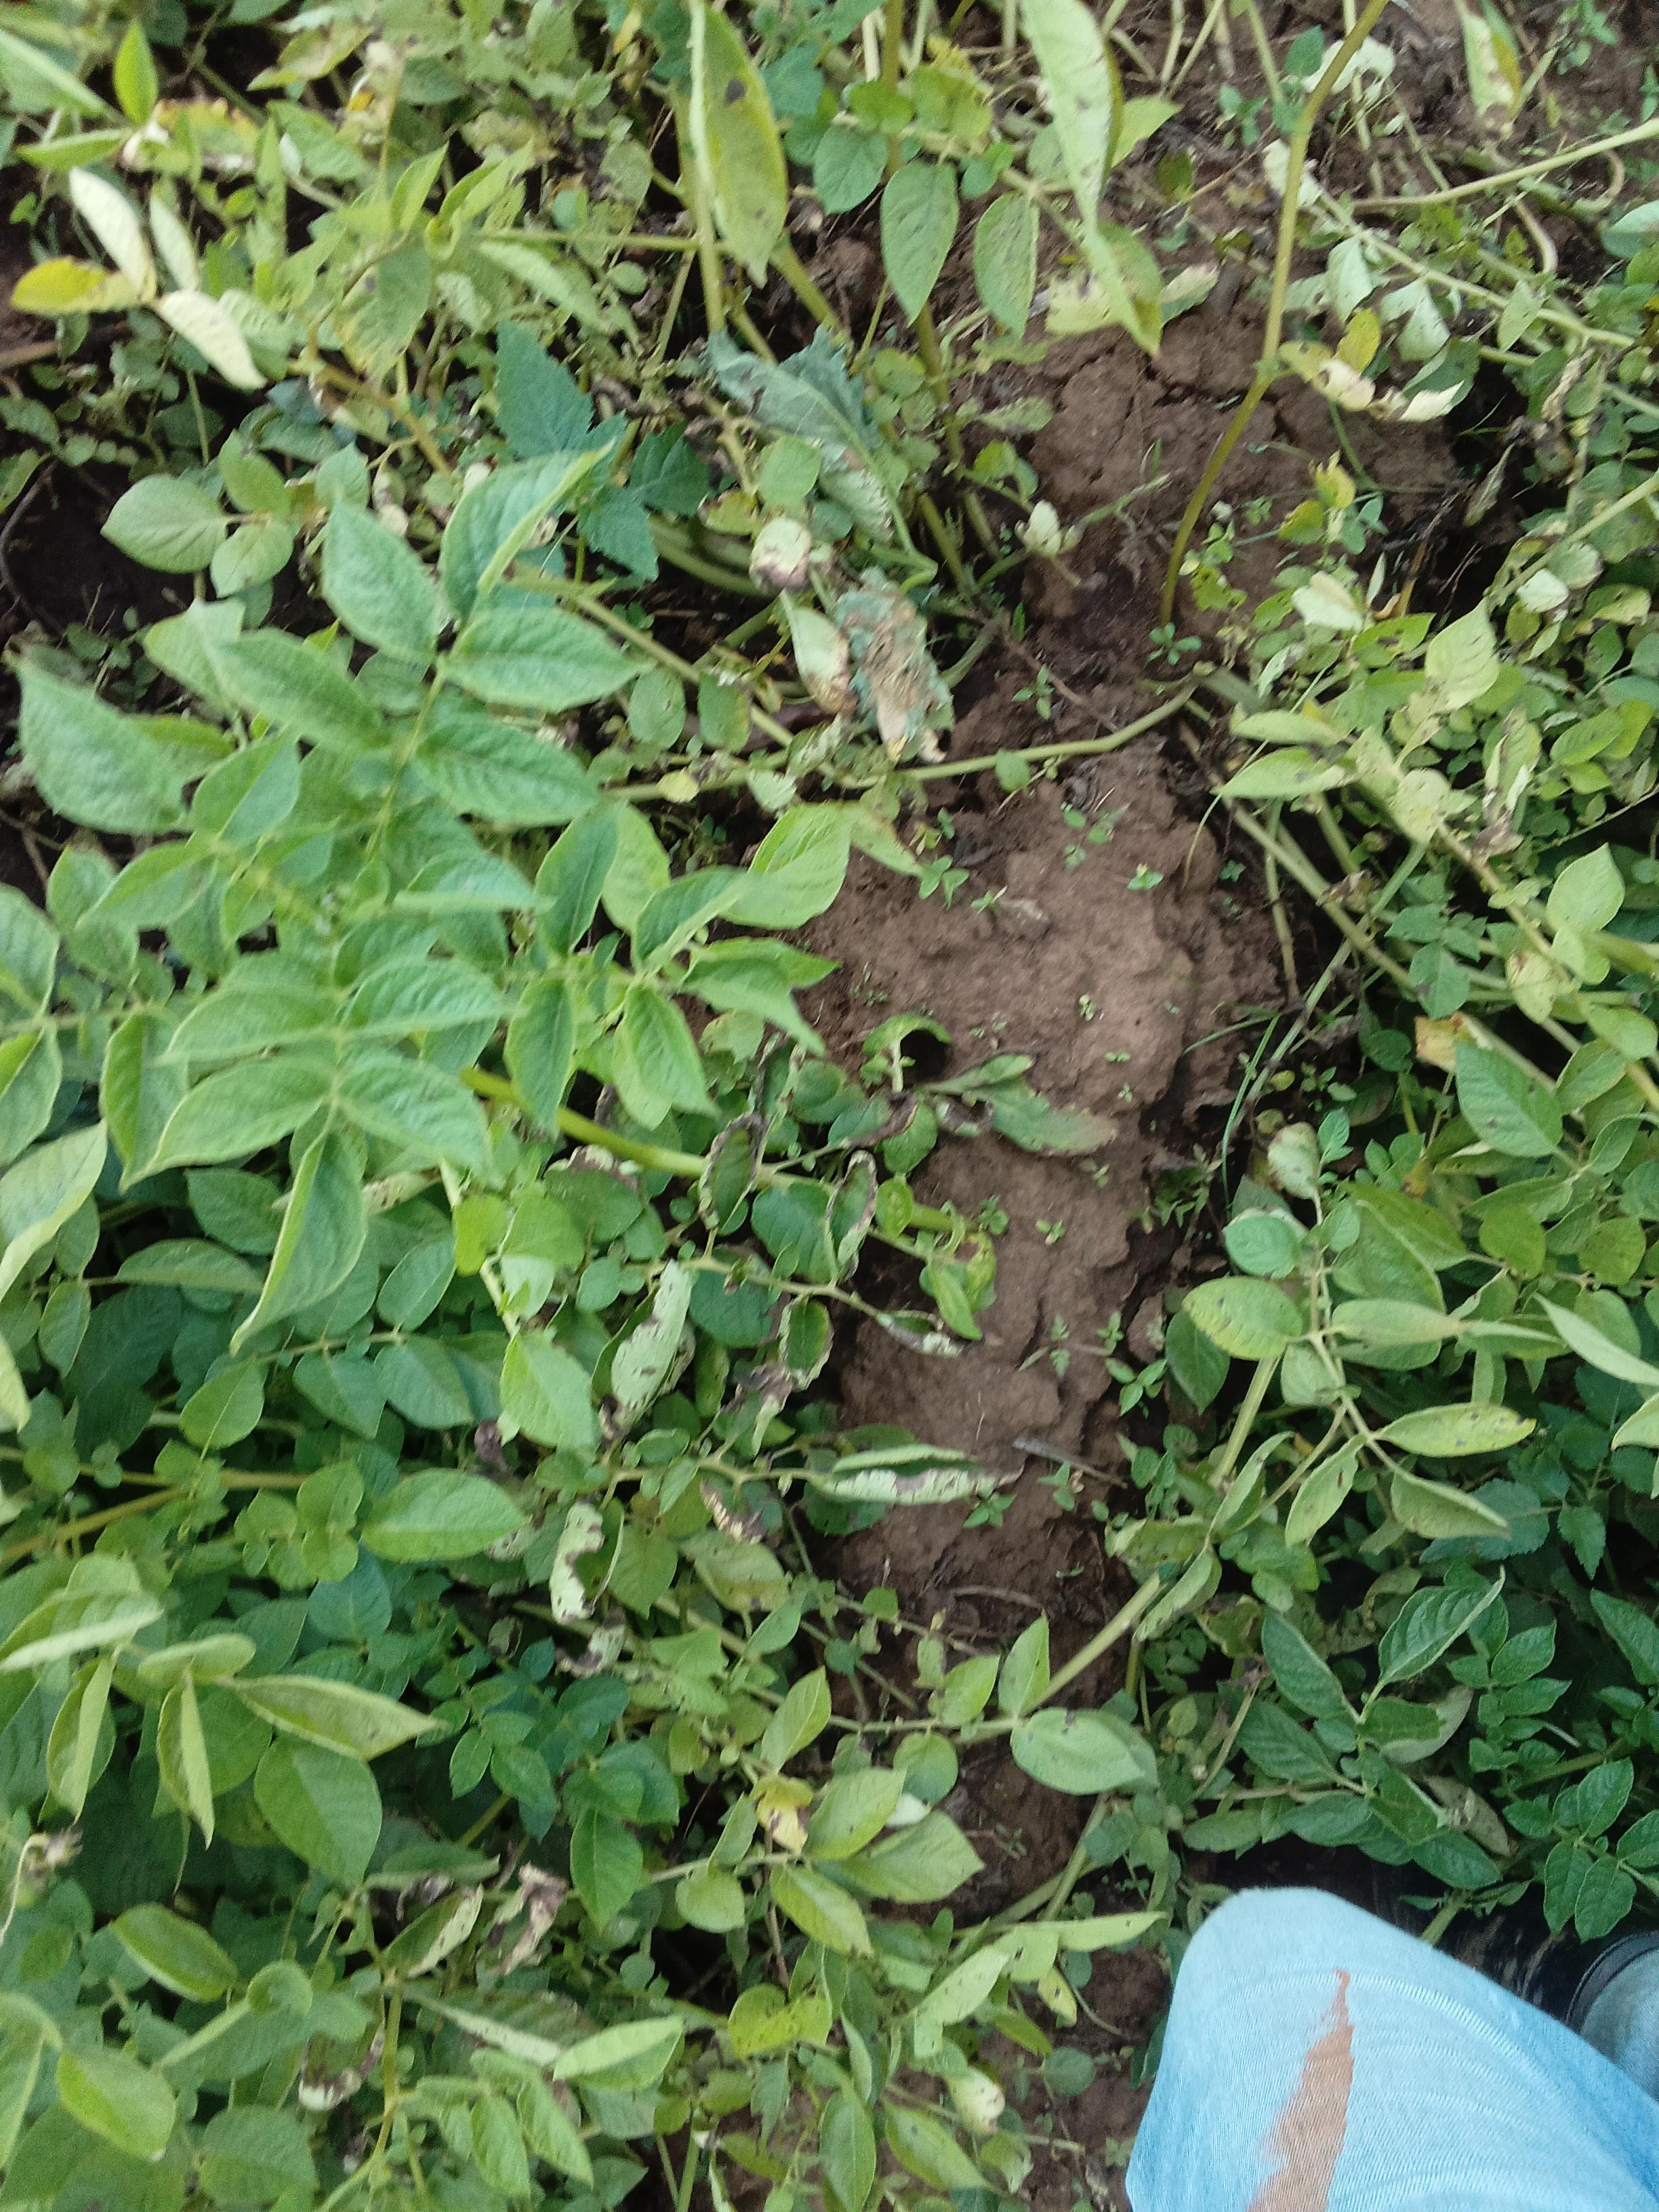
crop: potato
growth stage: vegetative
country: Kenya
